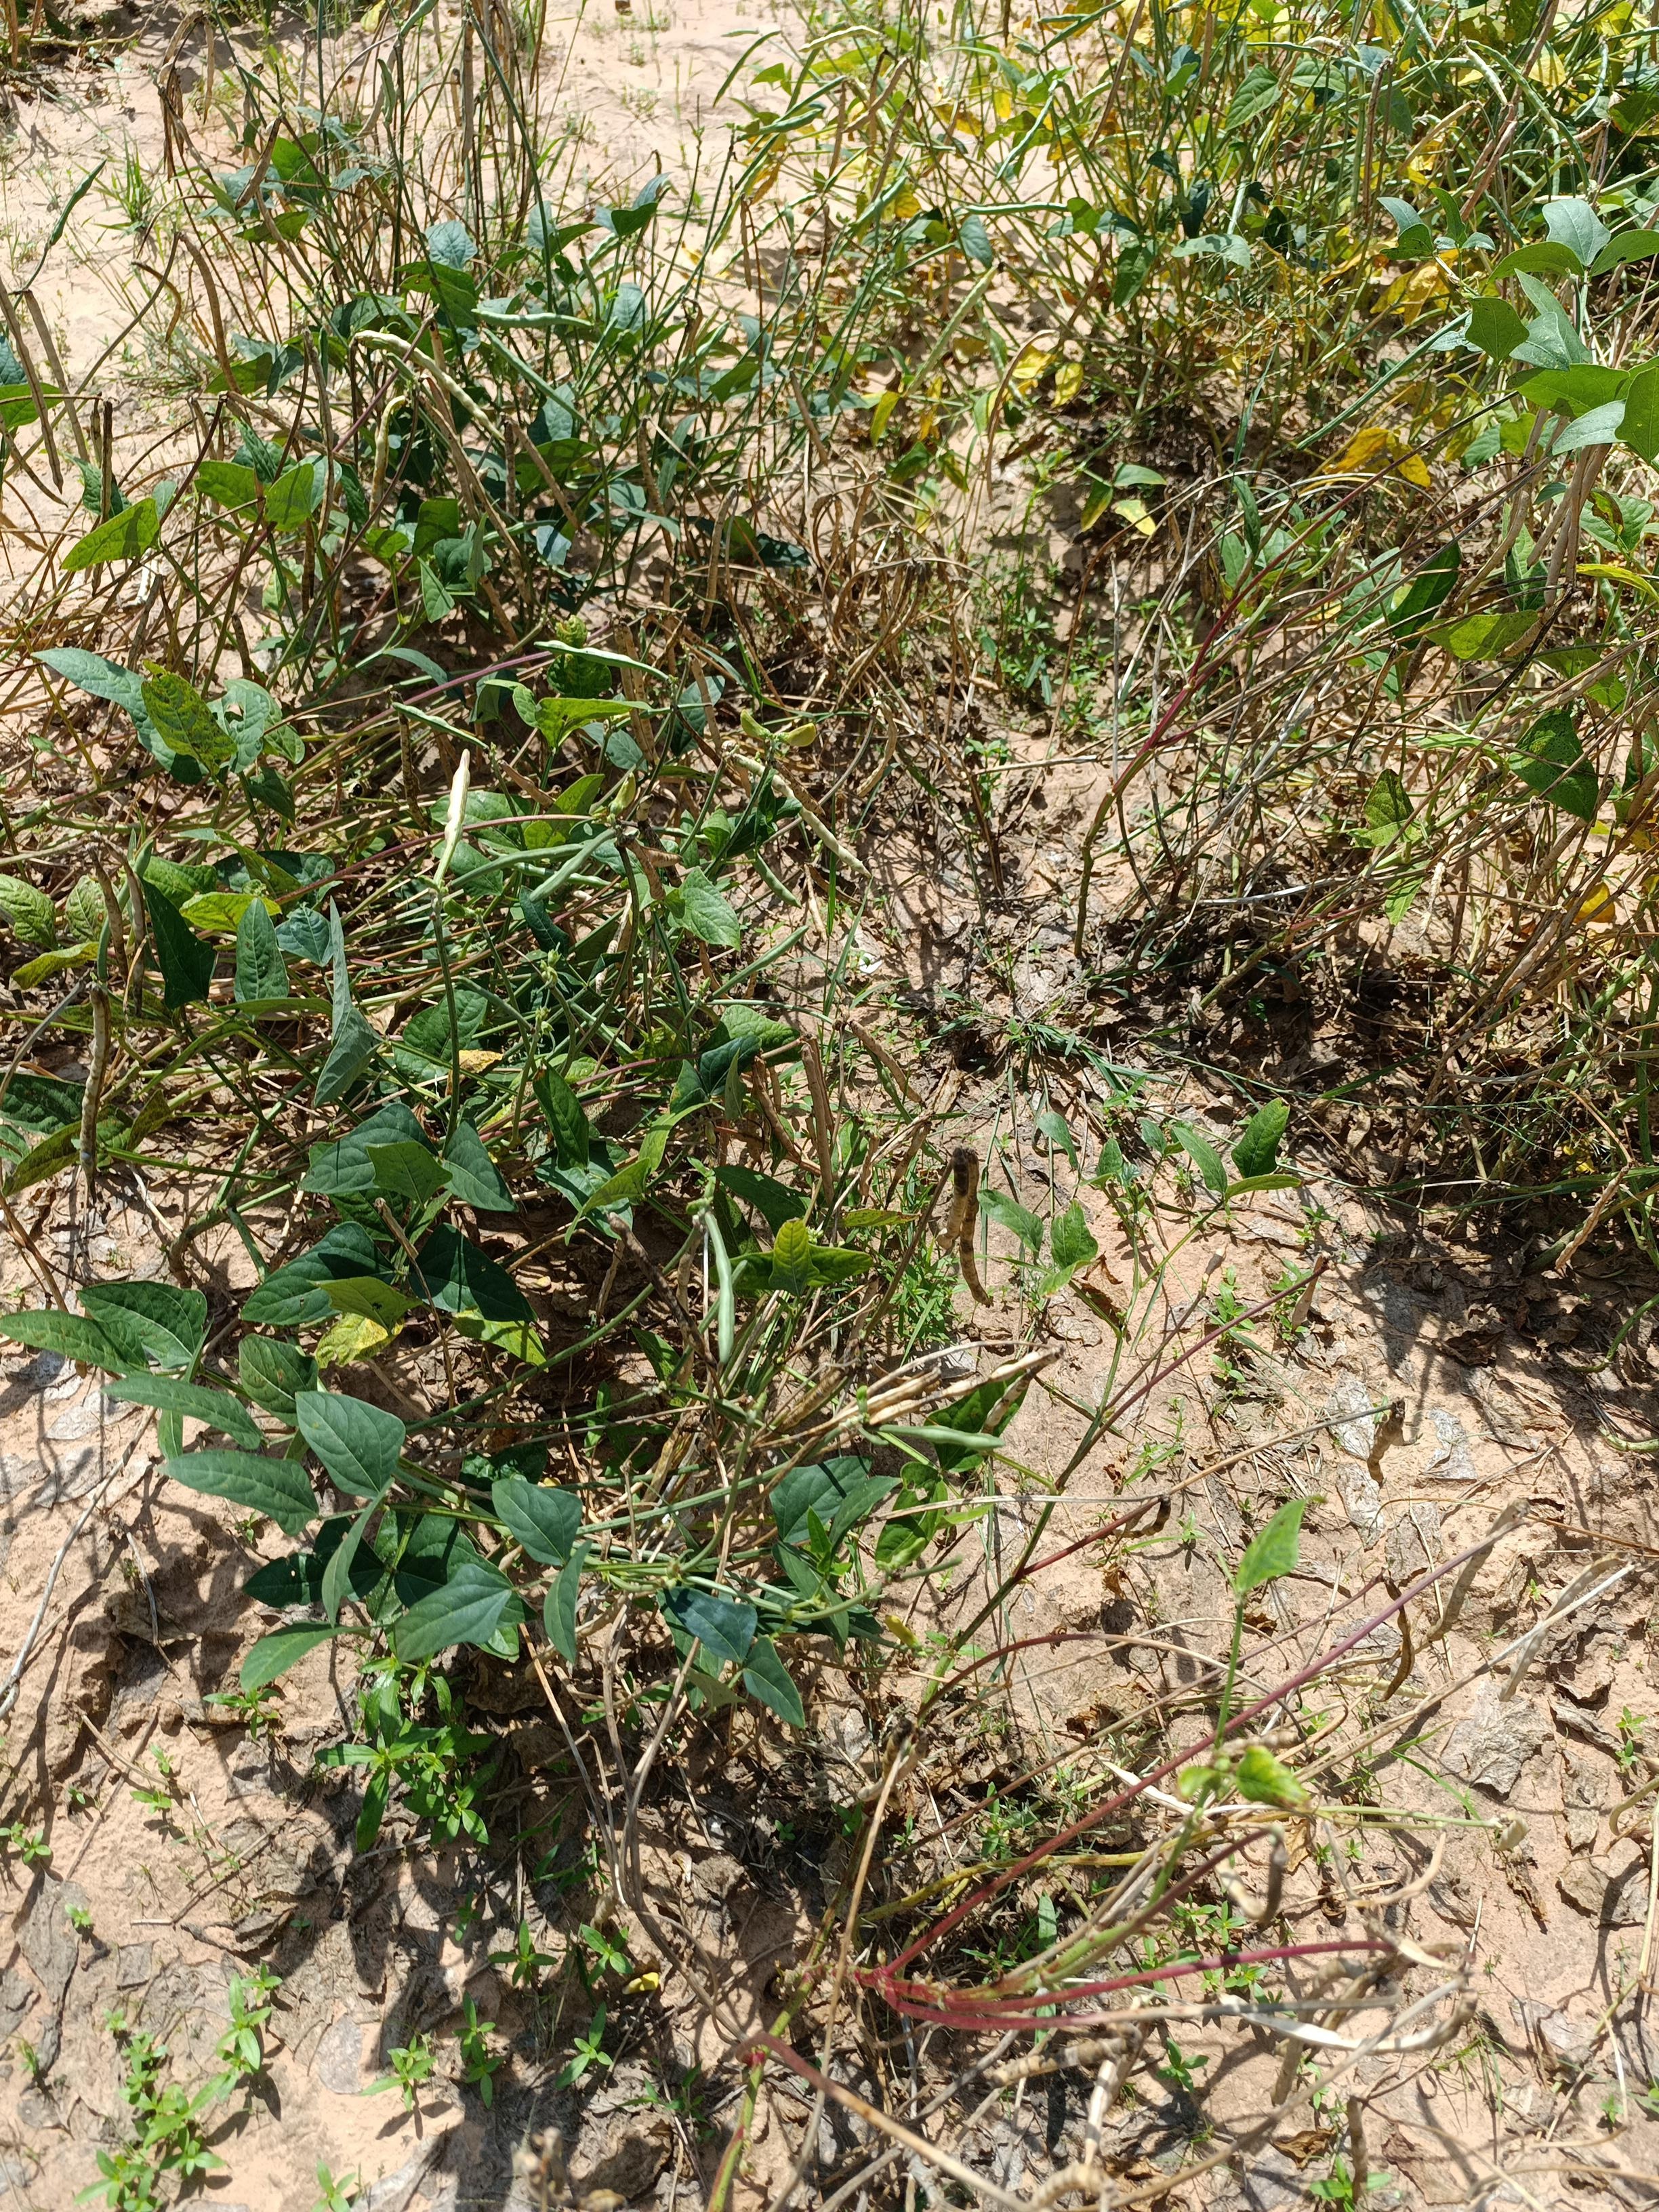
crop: cowpea
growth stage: maturity
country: Nigeria
